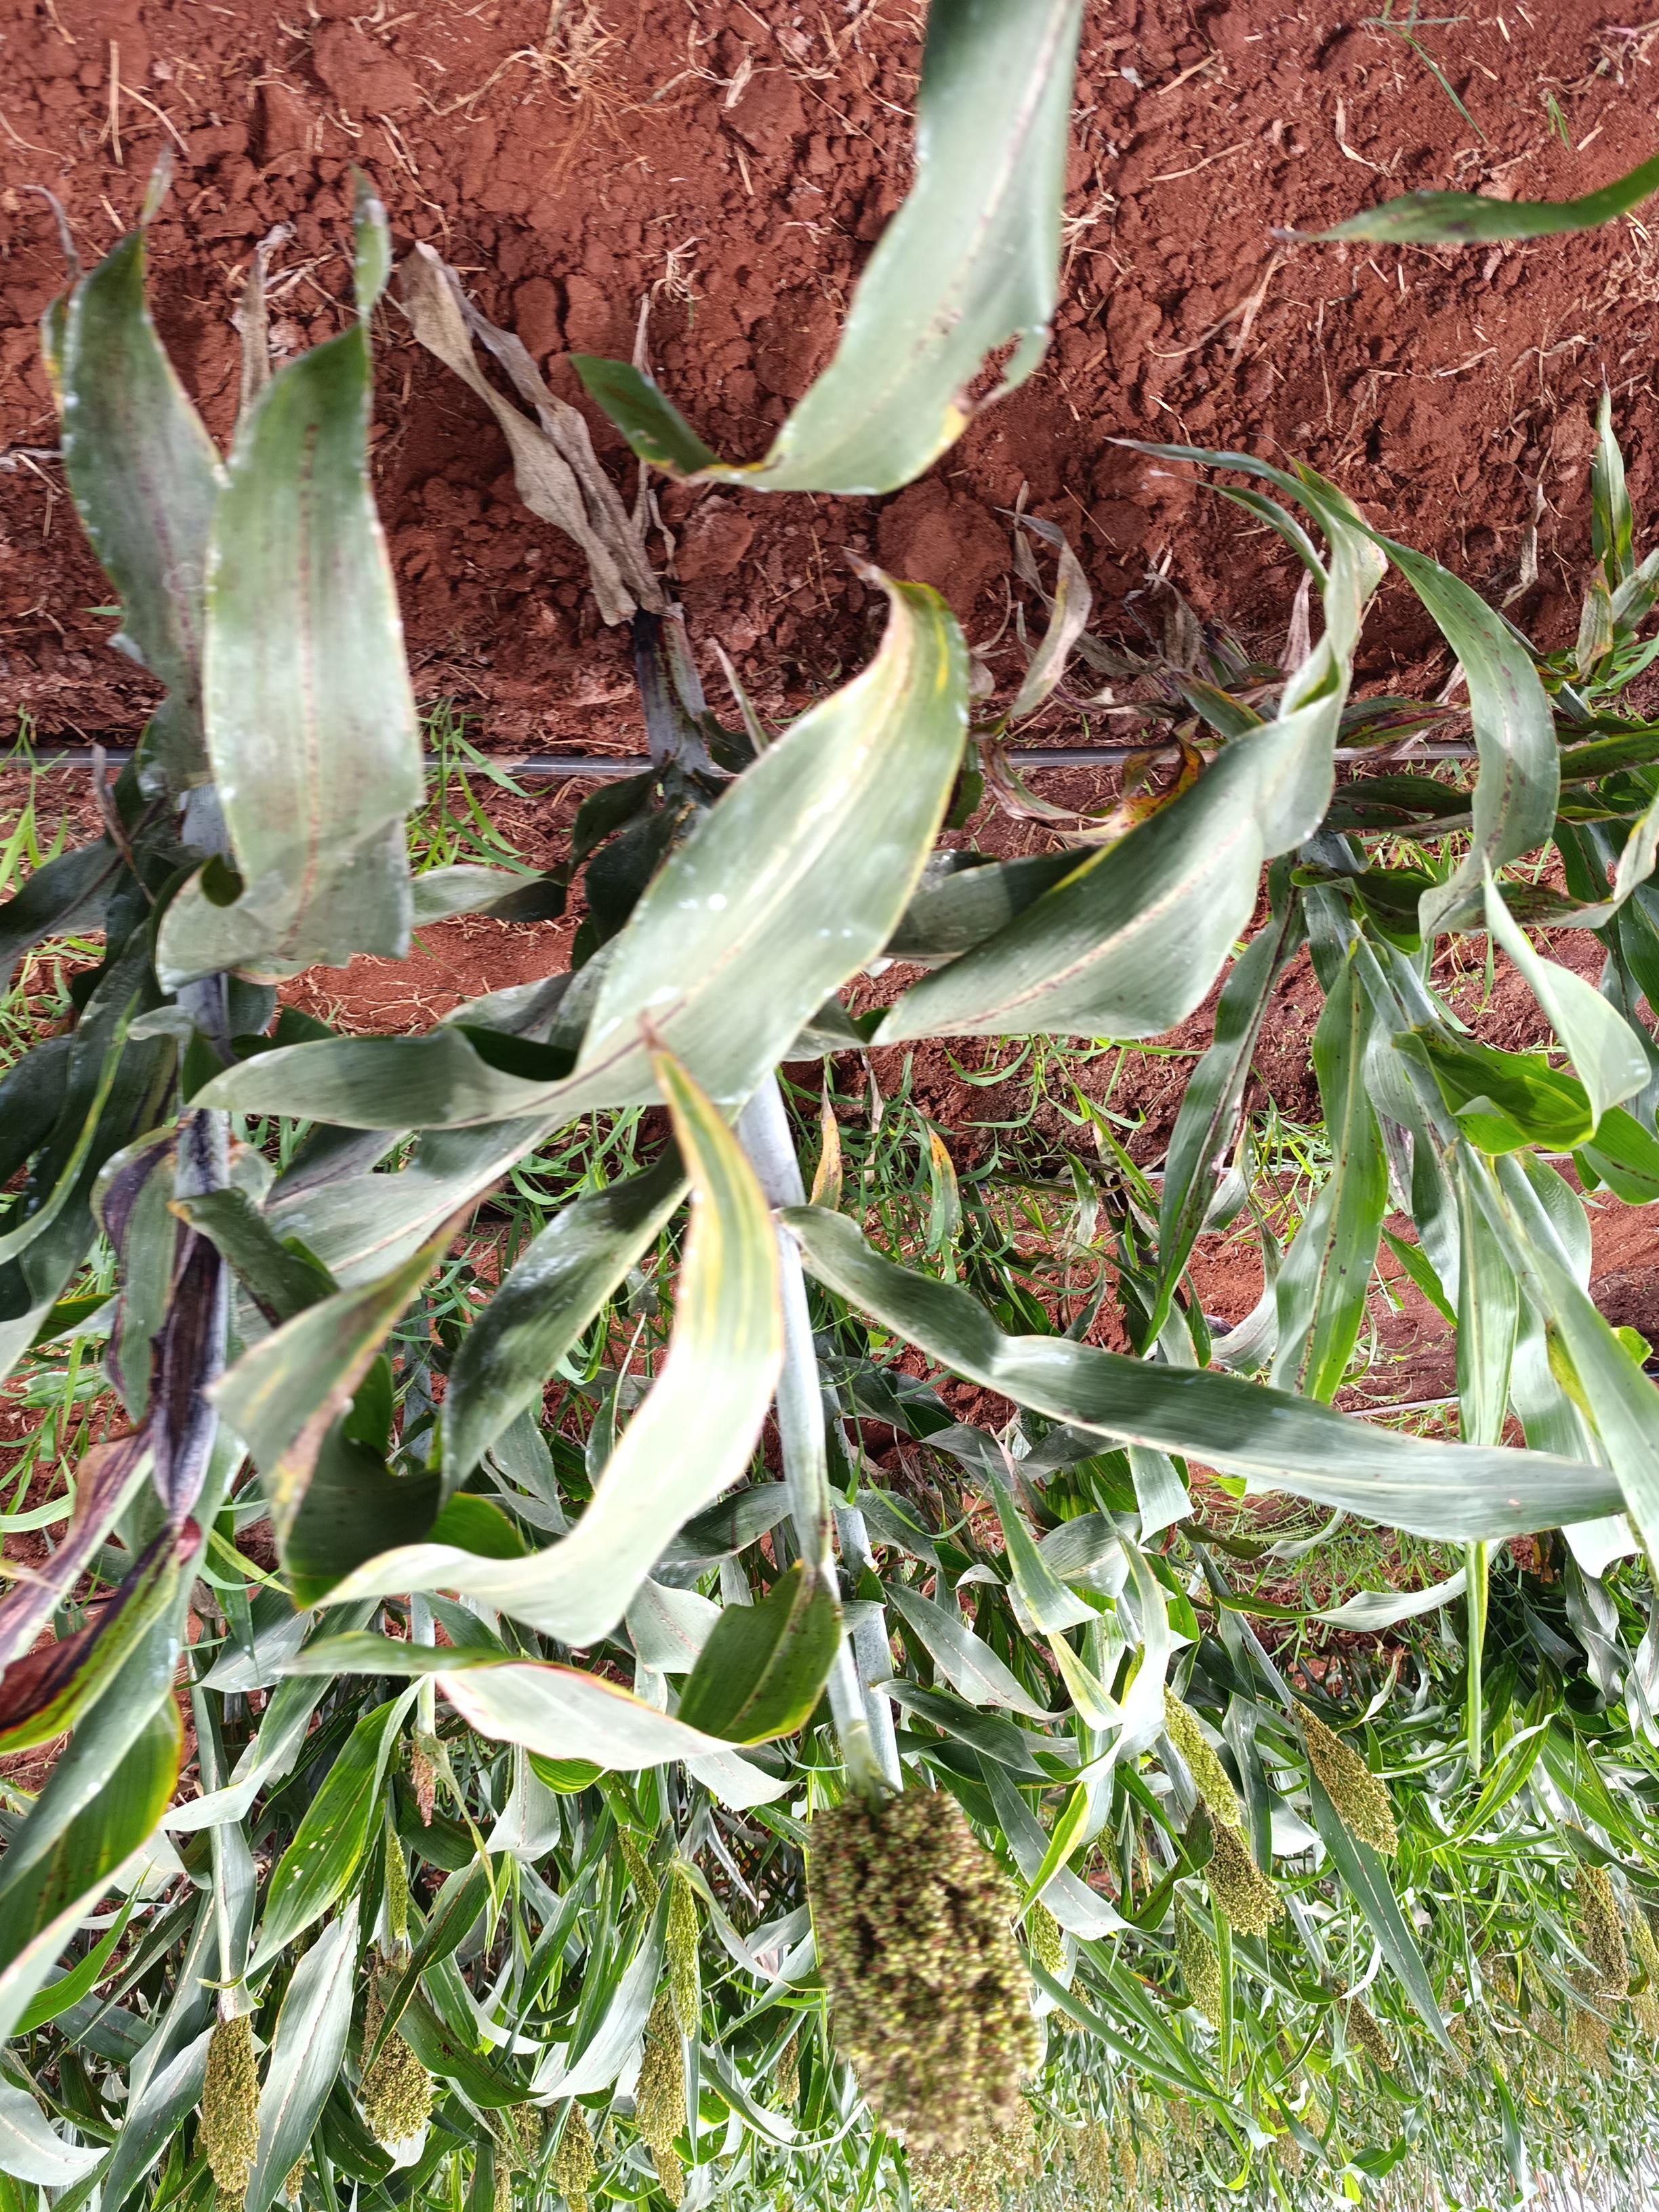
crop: sorghum
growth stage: flowering
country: Kenya
